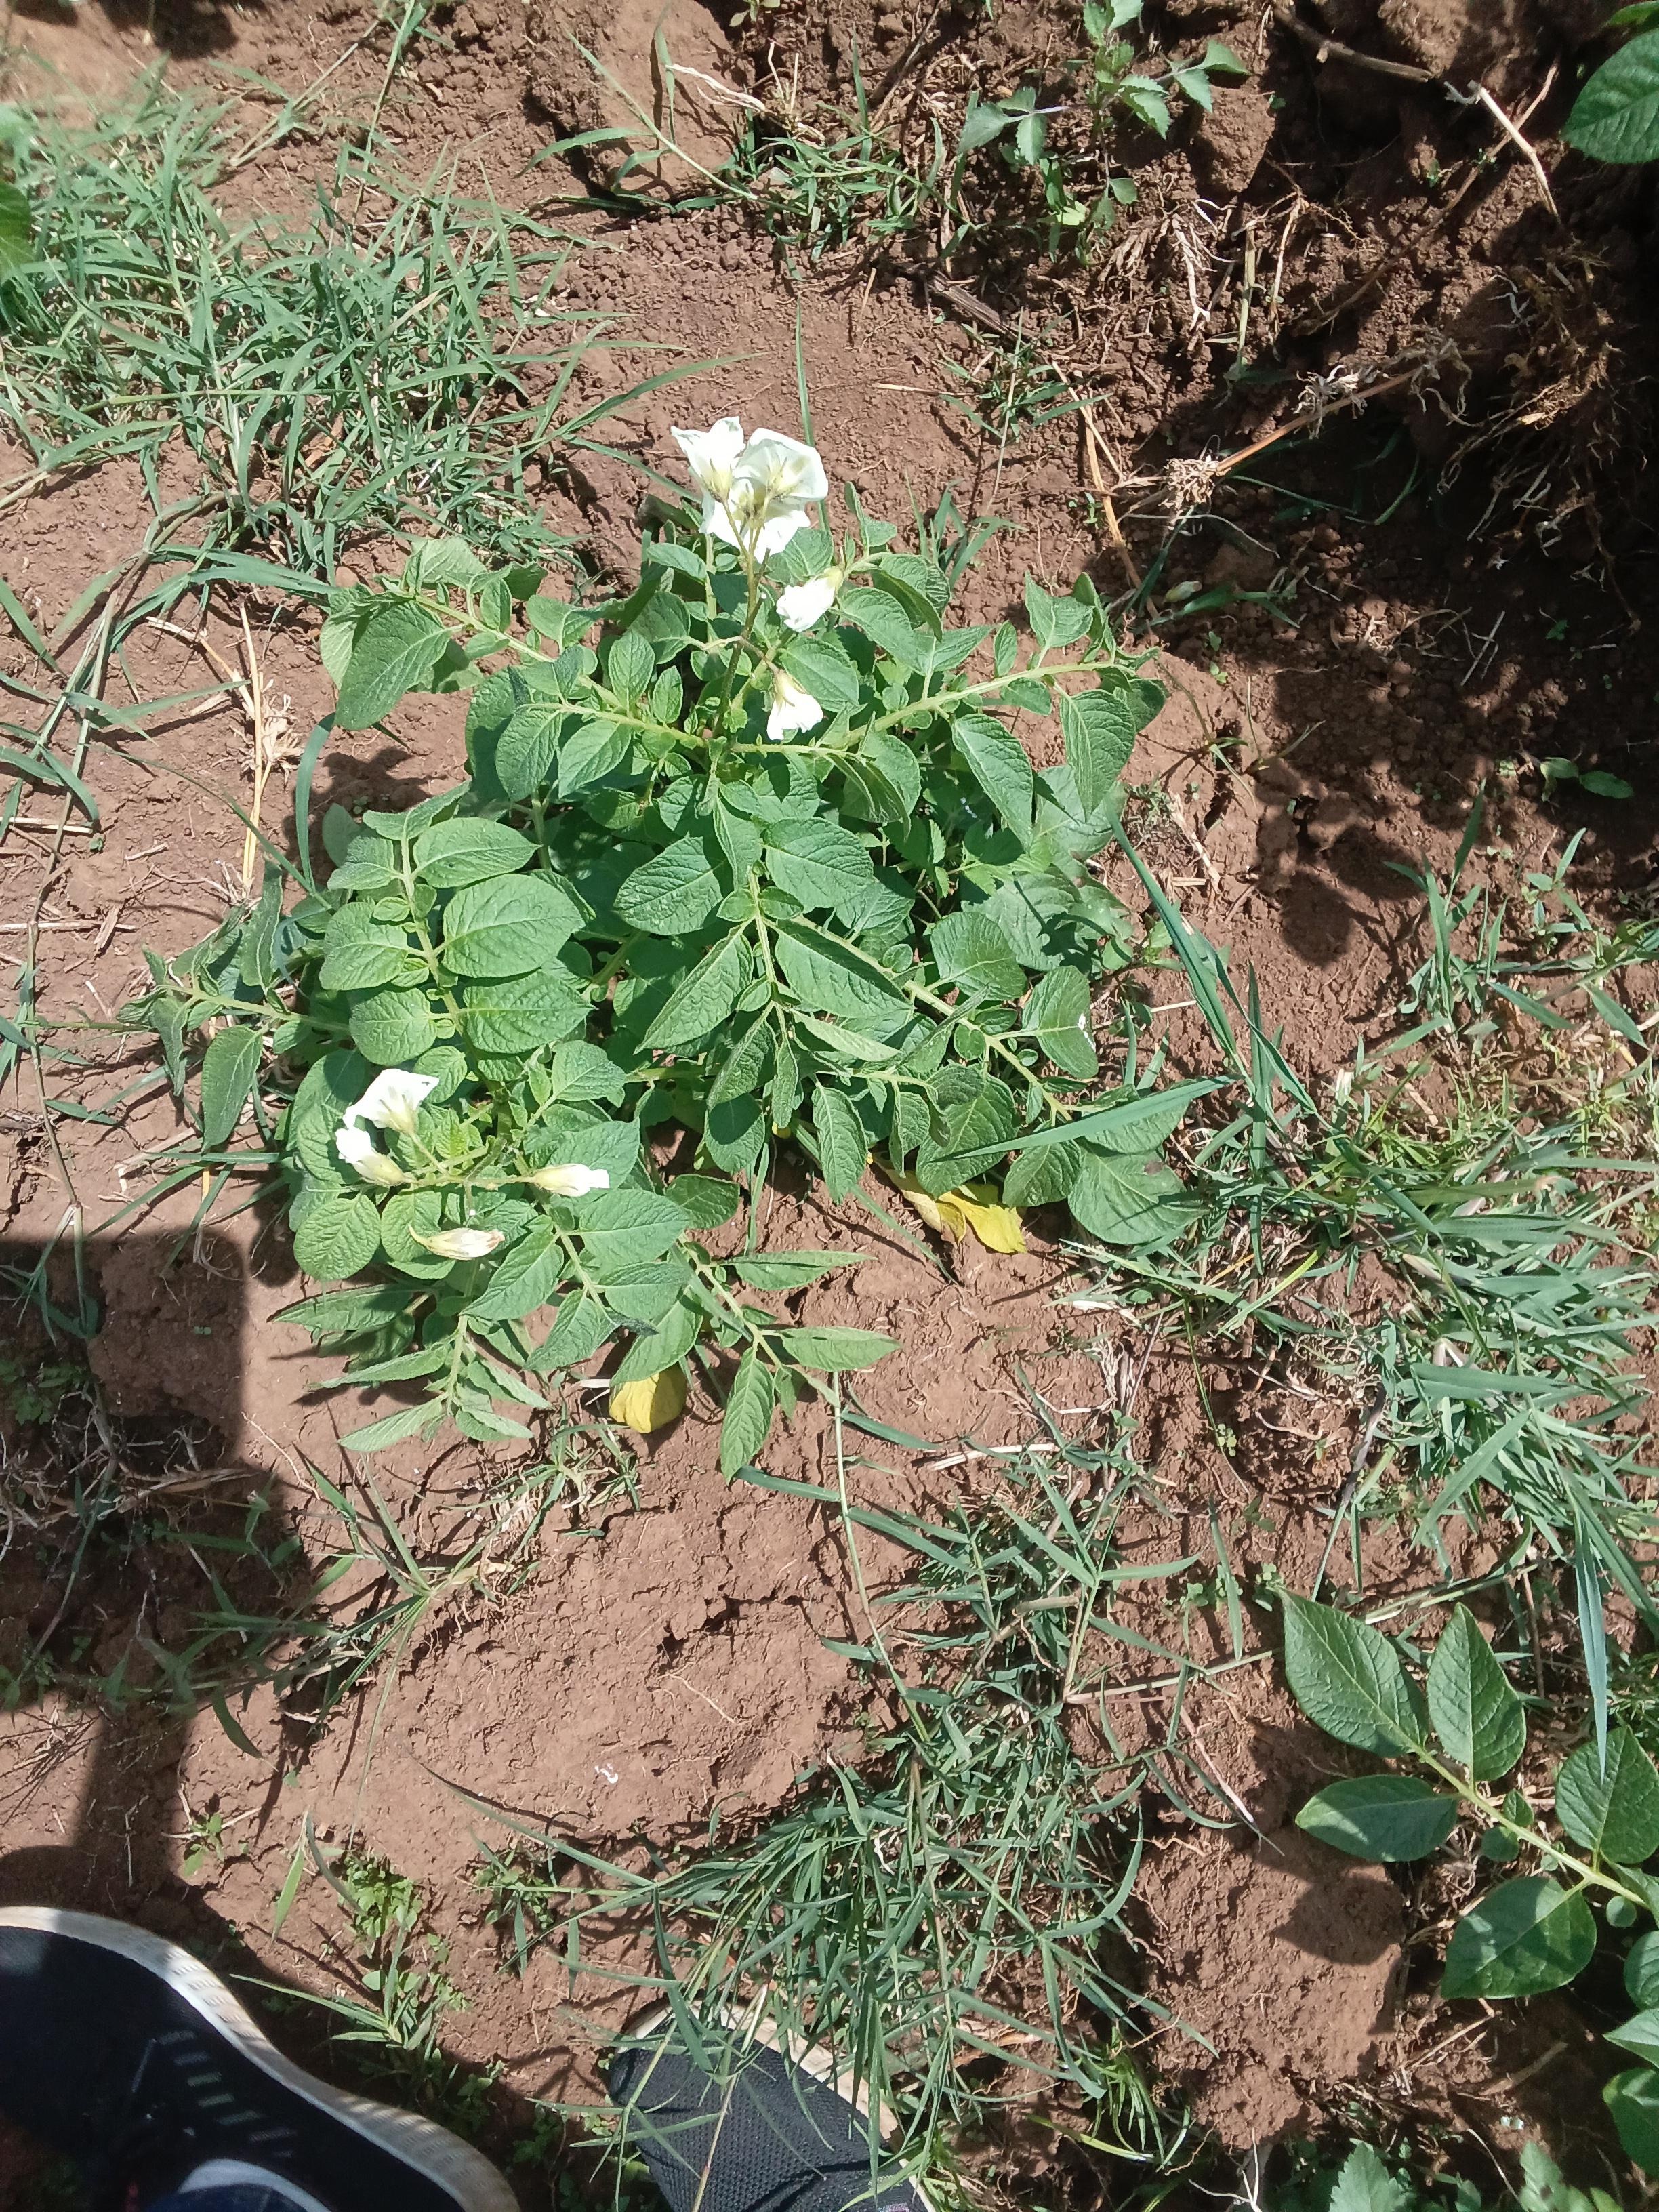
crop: potato
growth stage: flowering
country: Kenya
